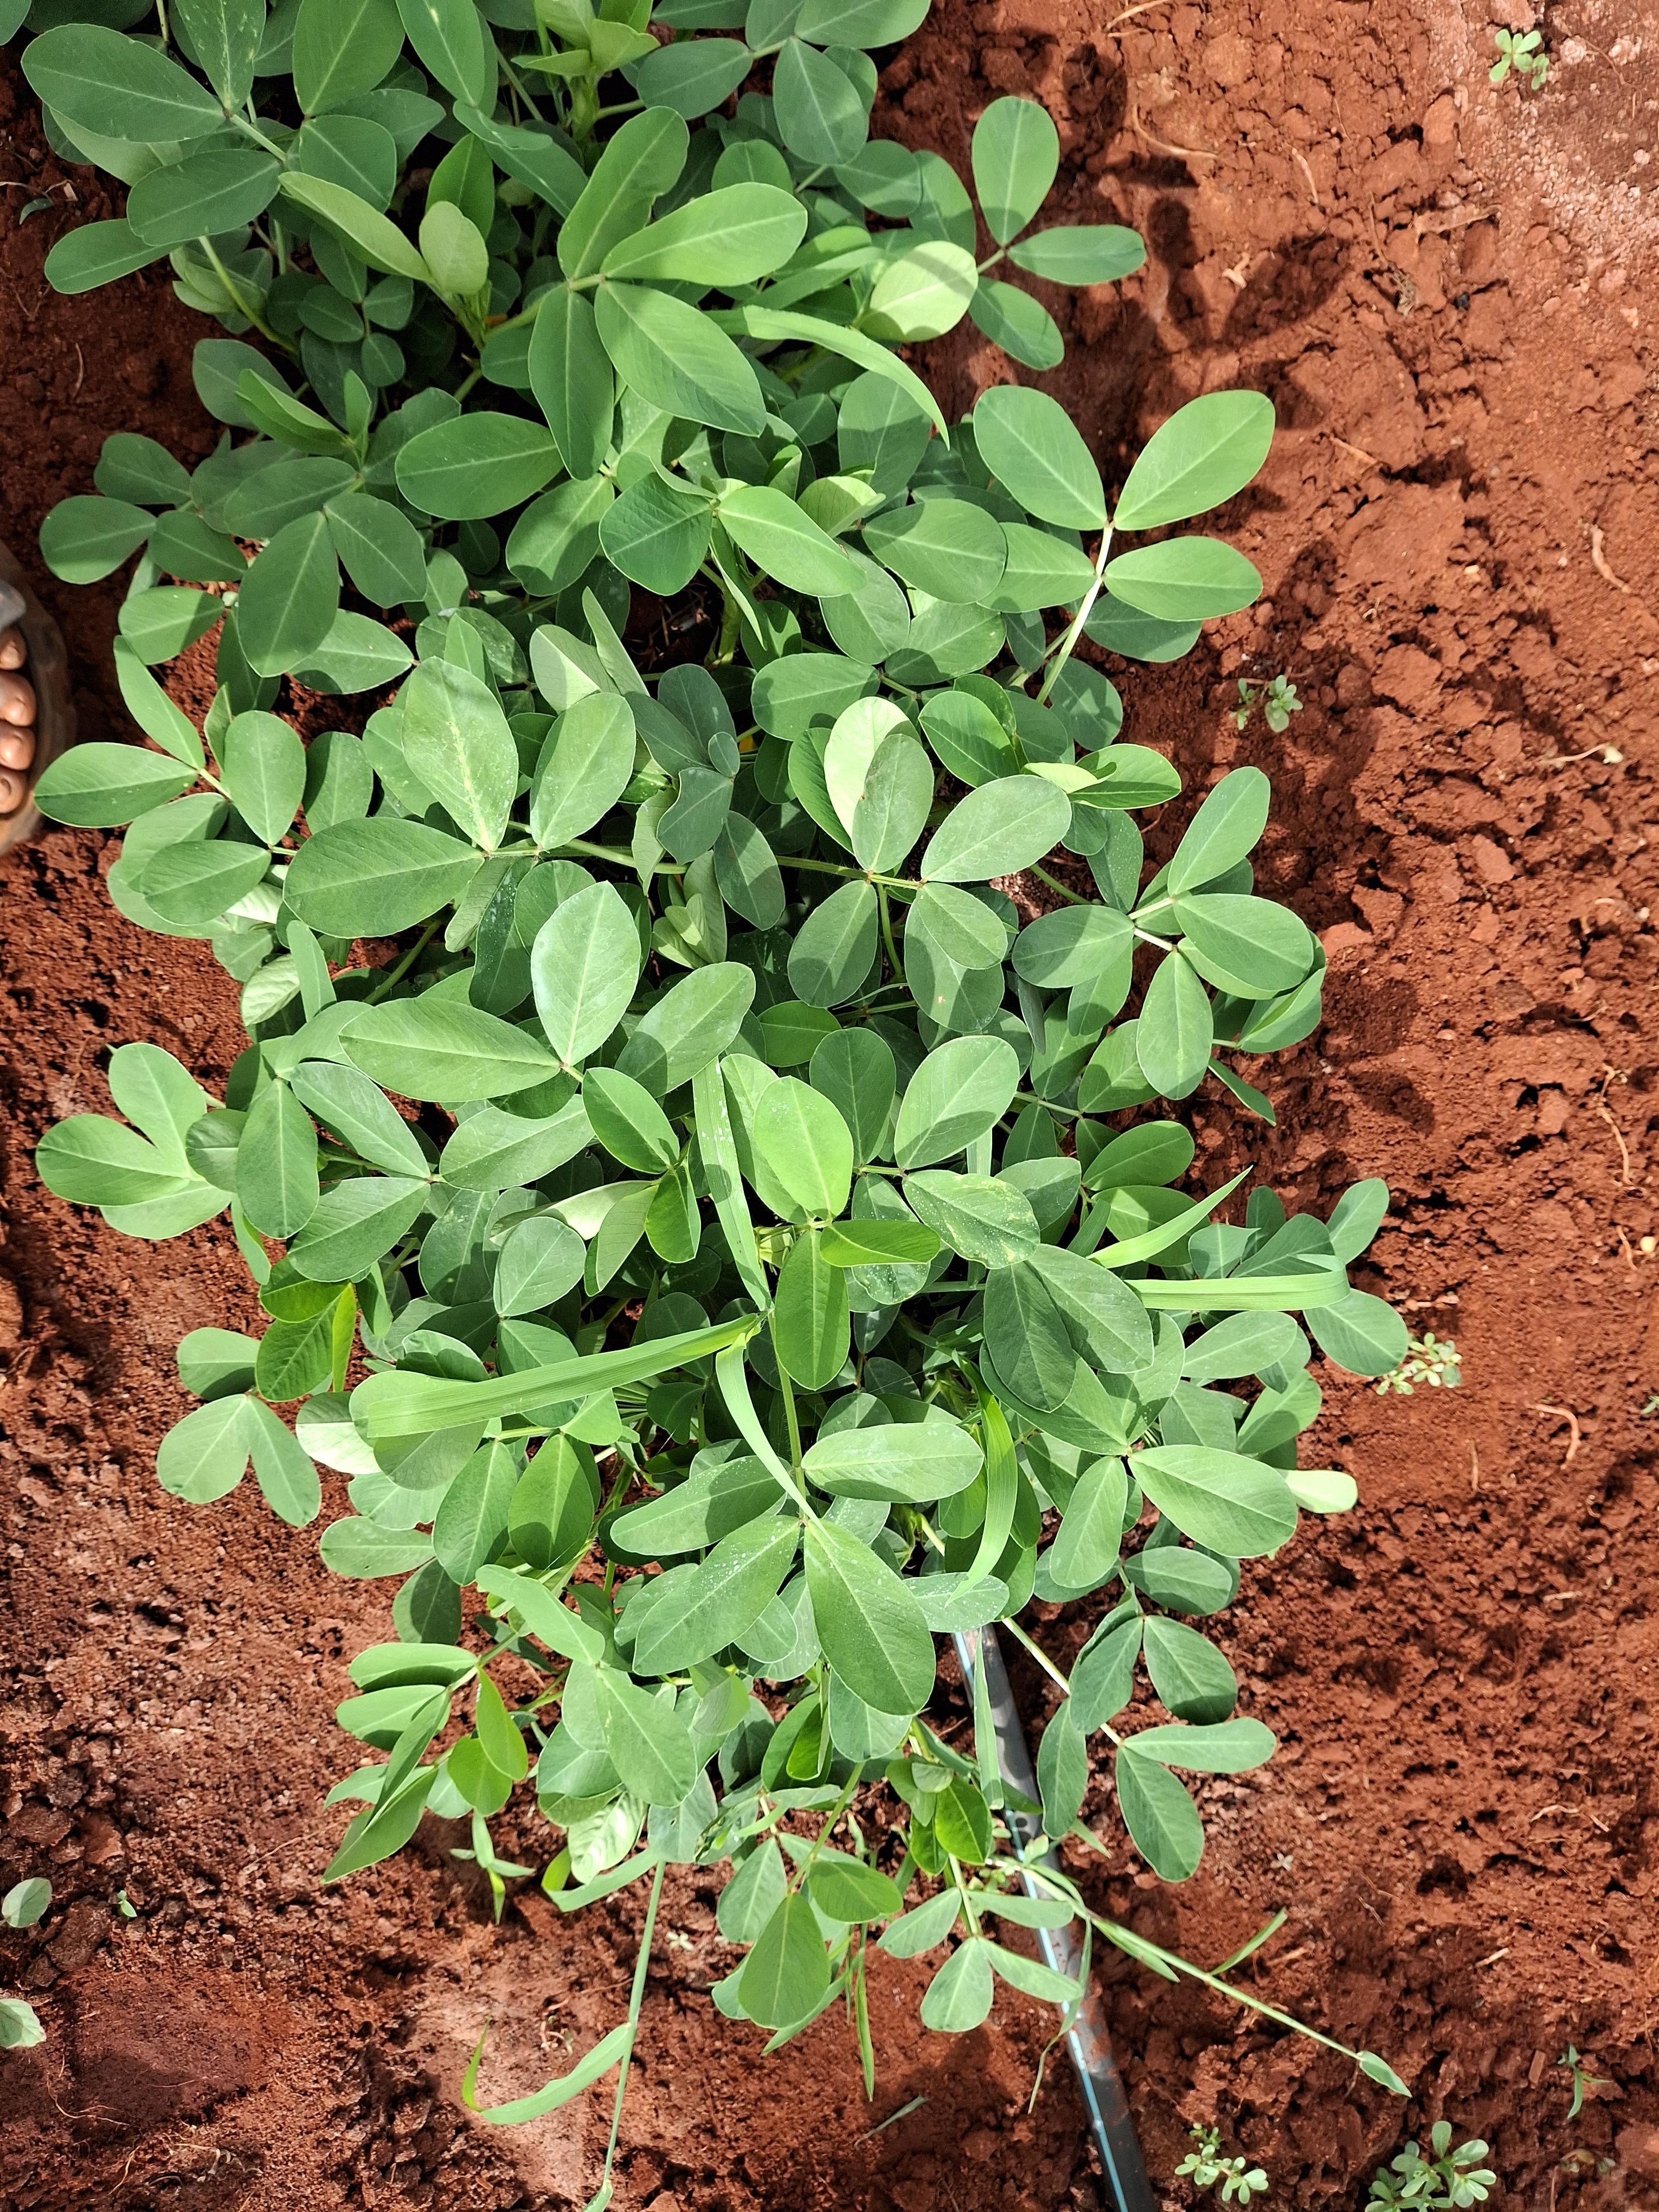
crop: groundnut
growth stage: flowering
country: Kenya
